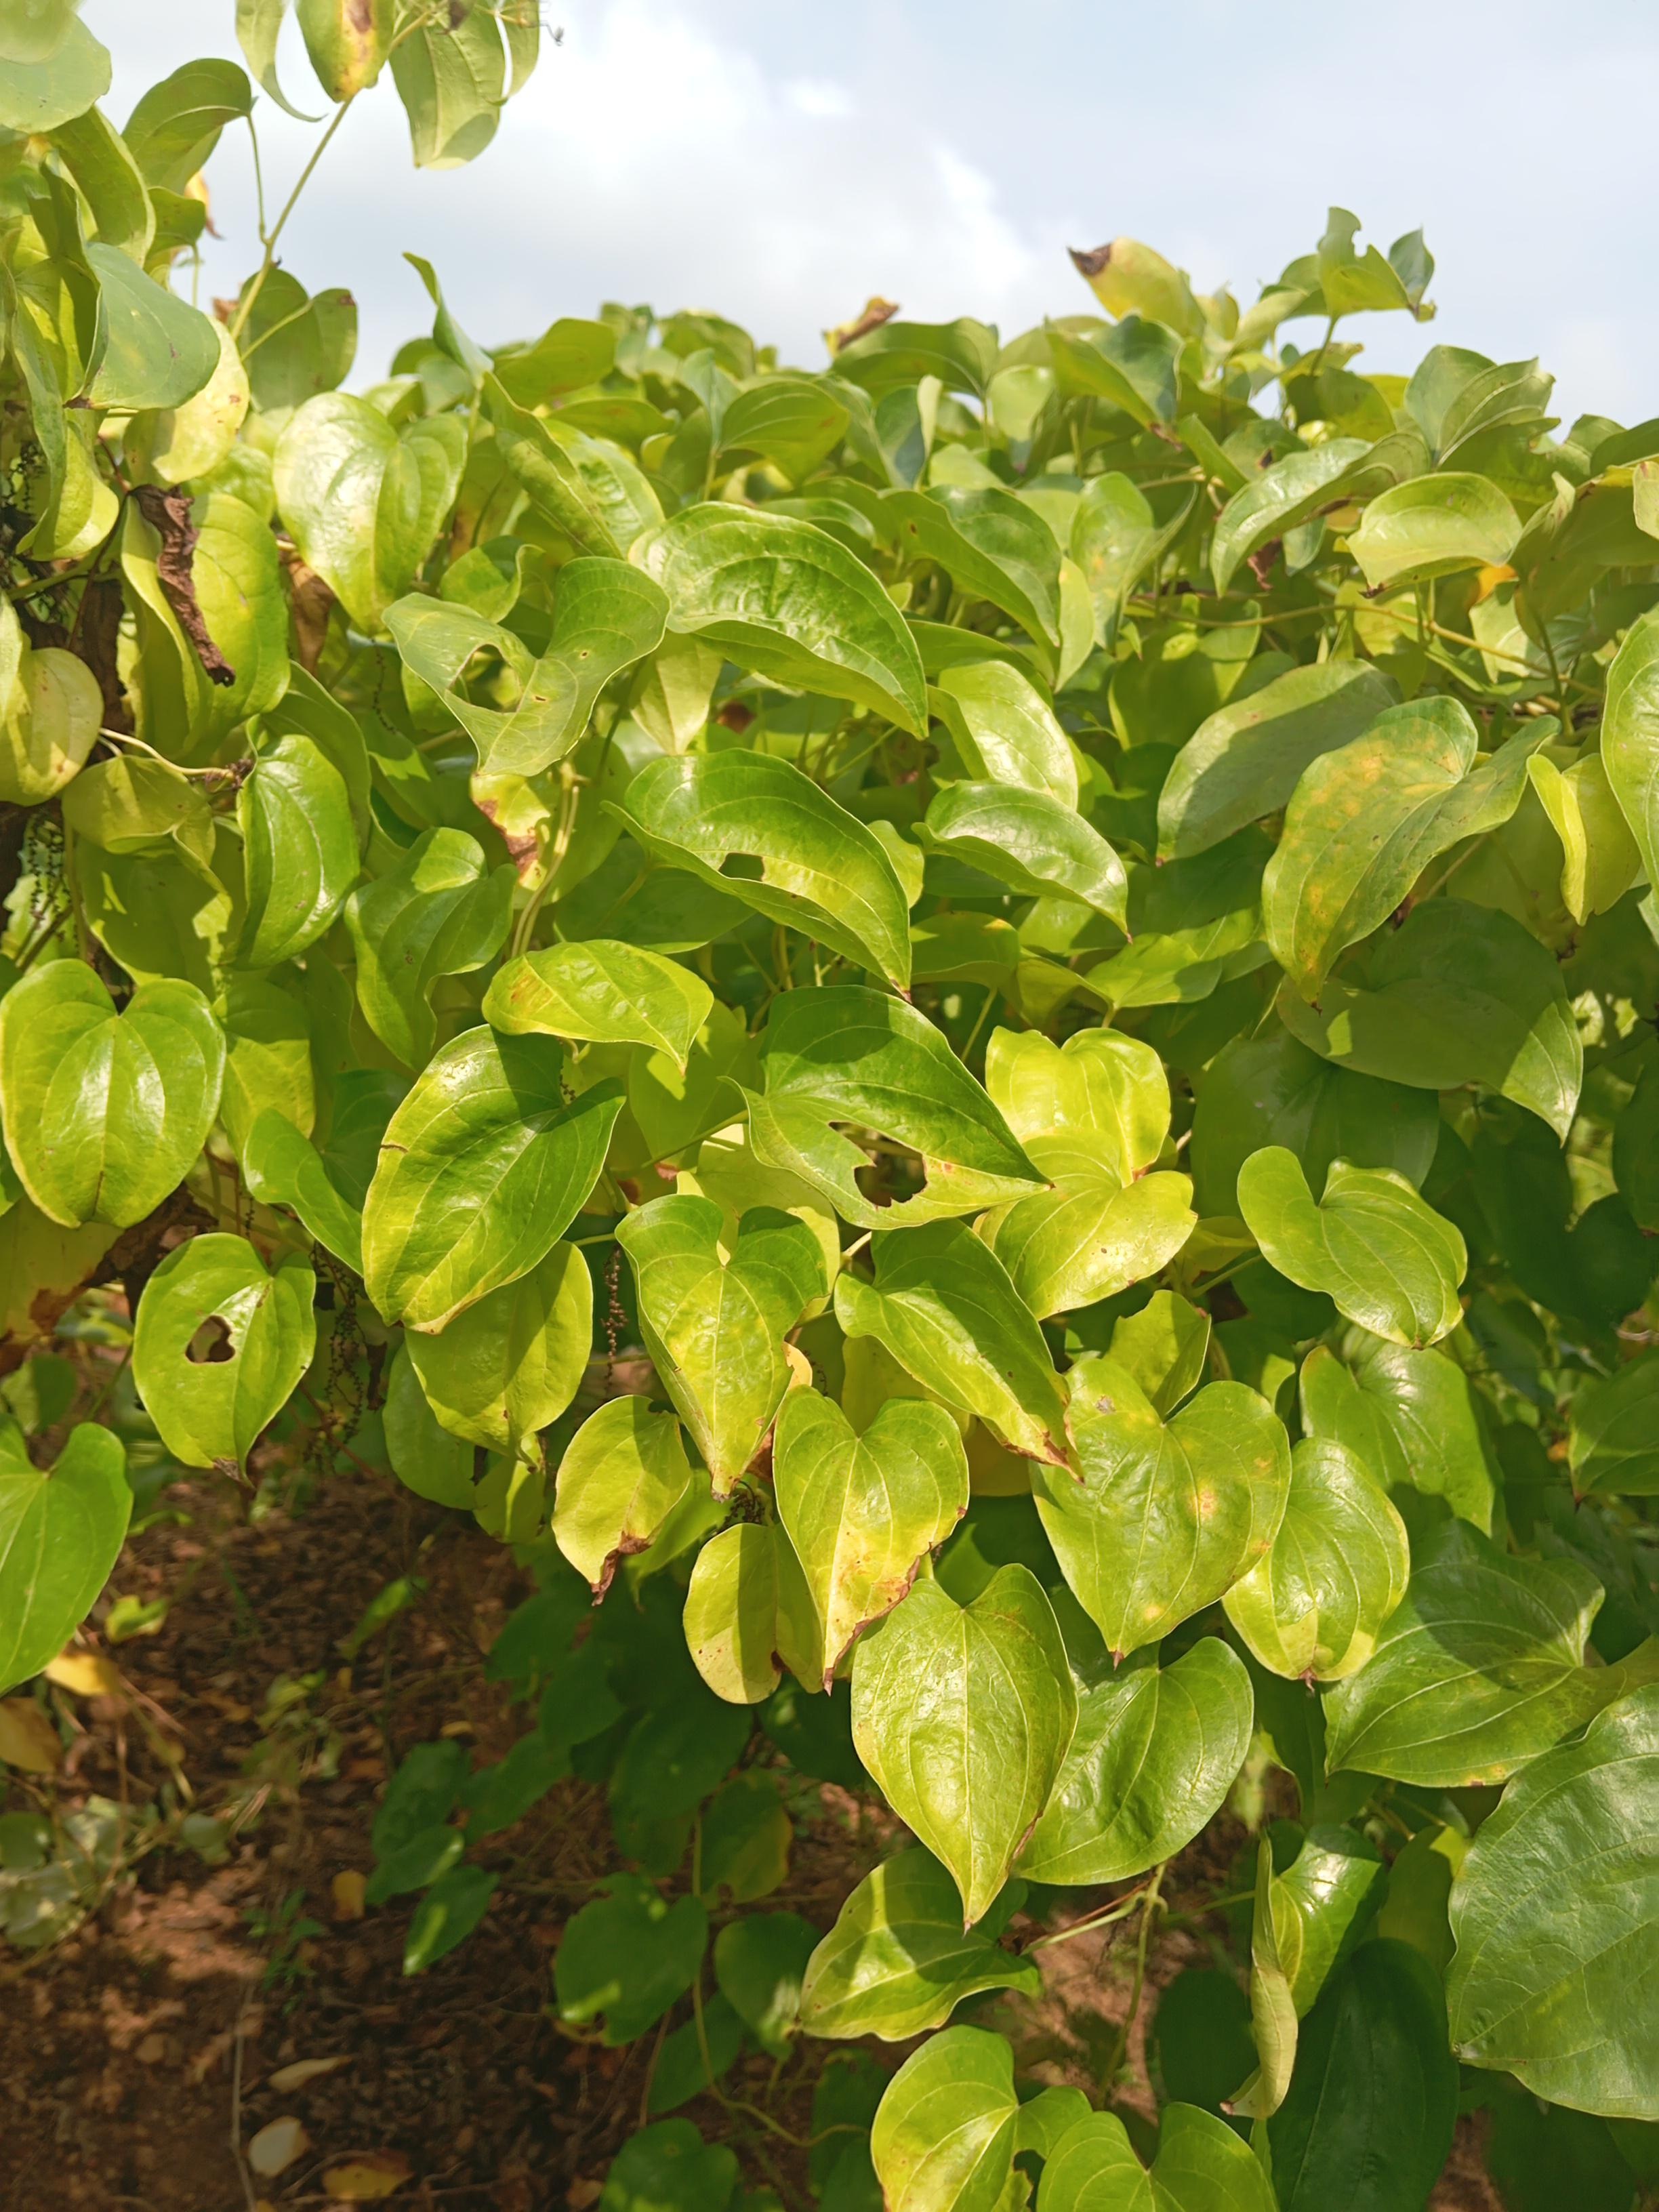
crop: yam
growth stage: maturity
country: Nigeria
